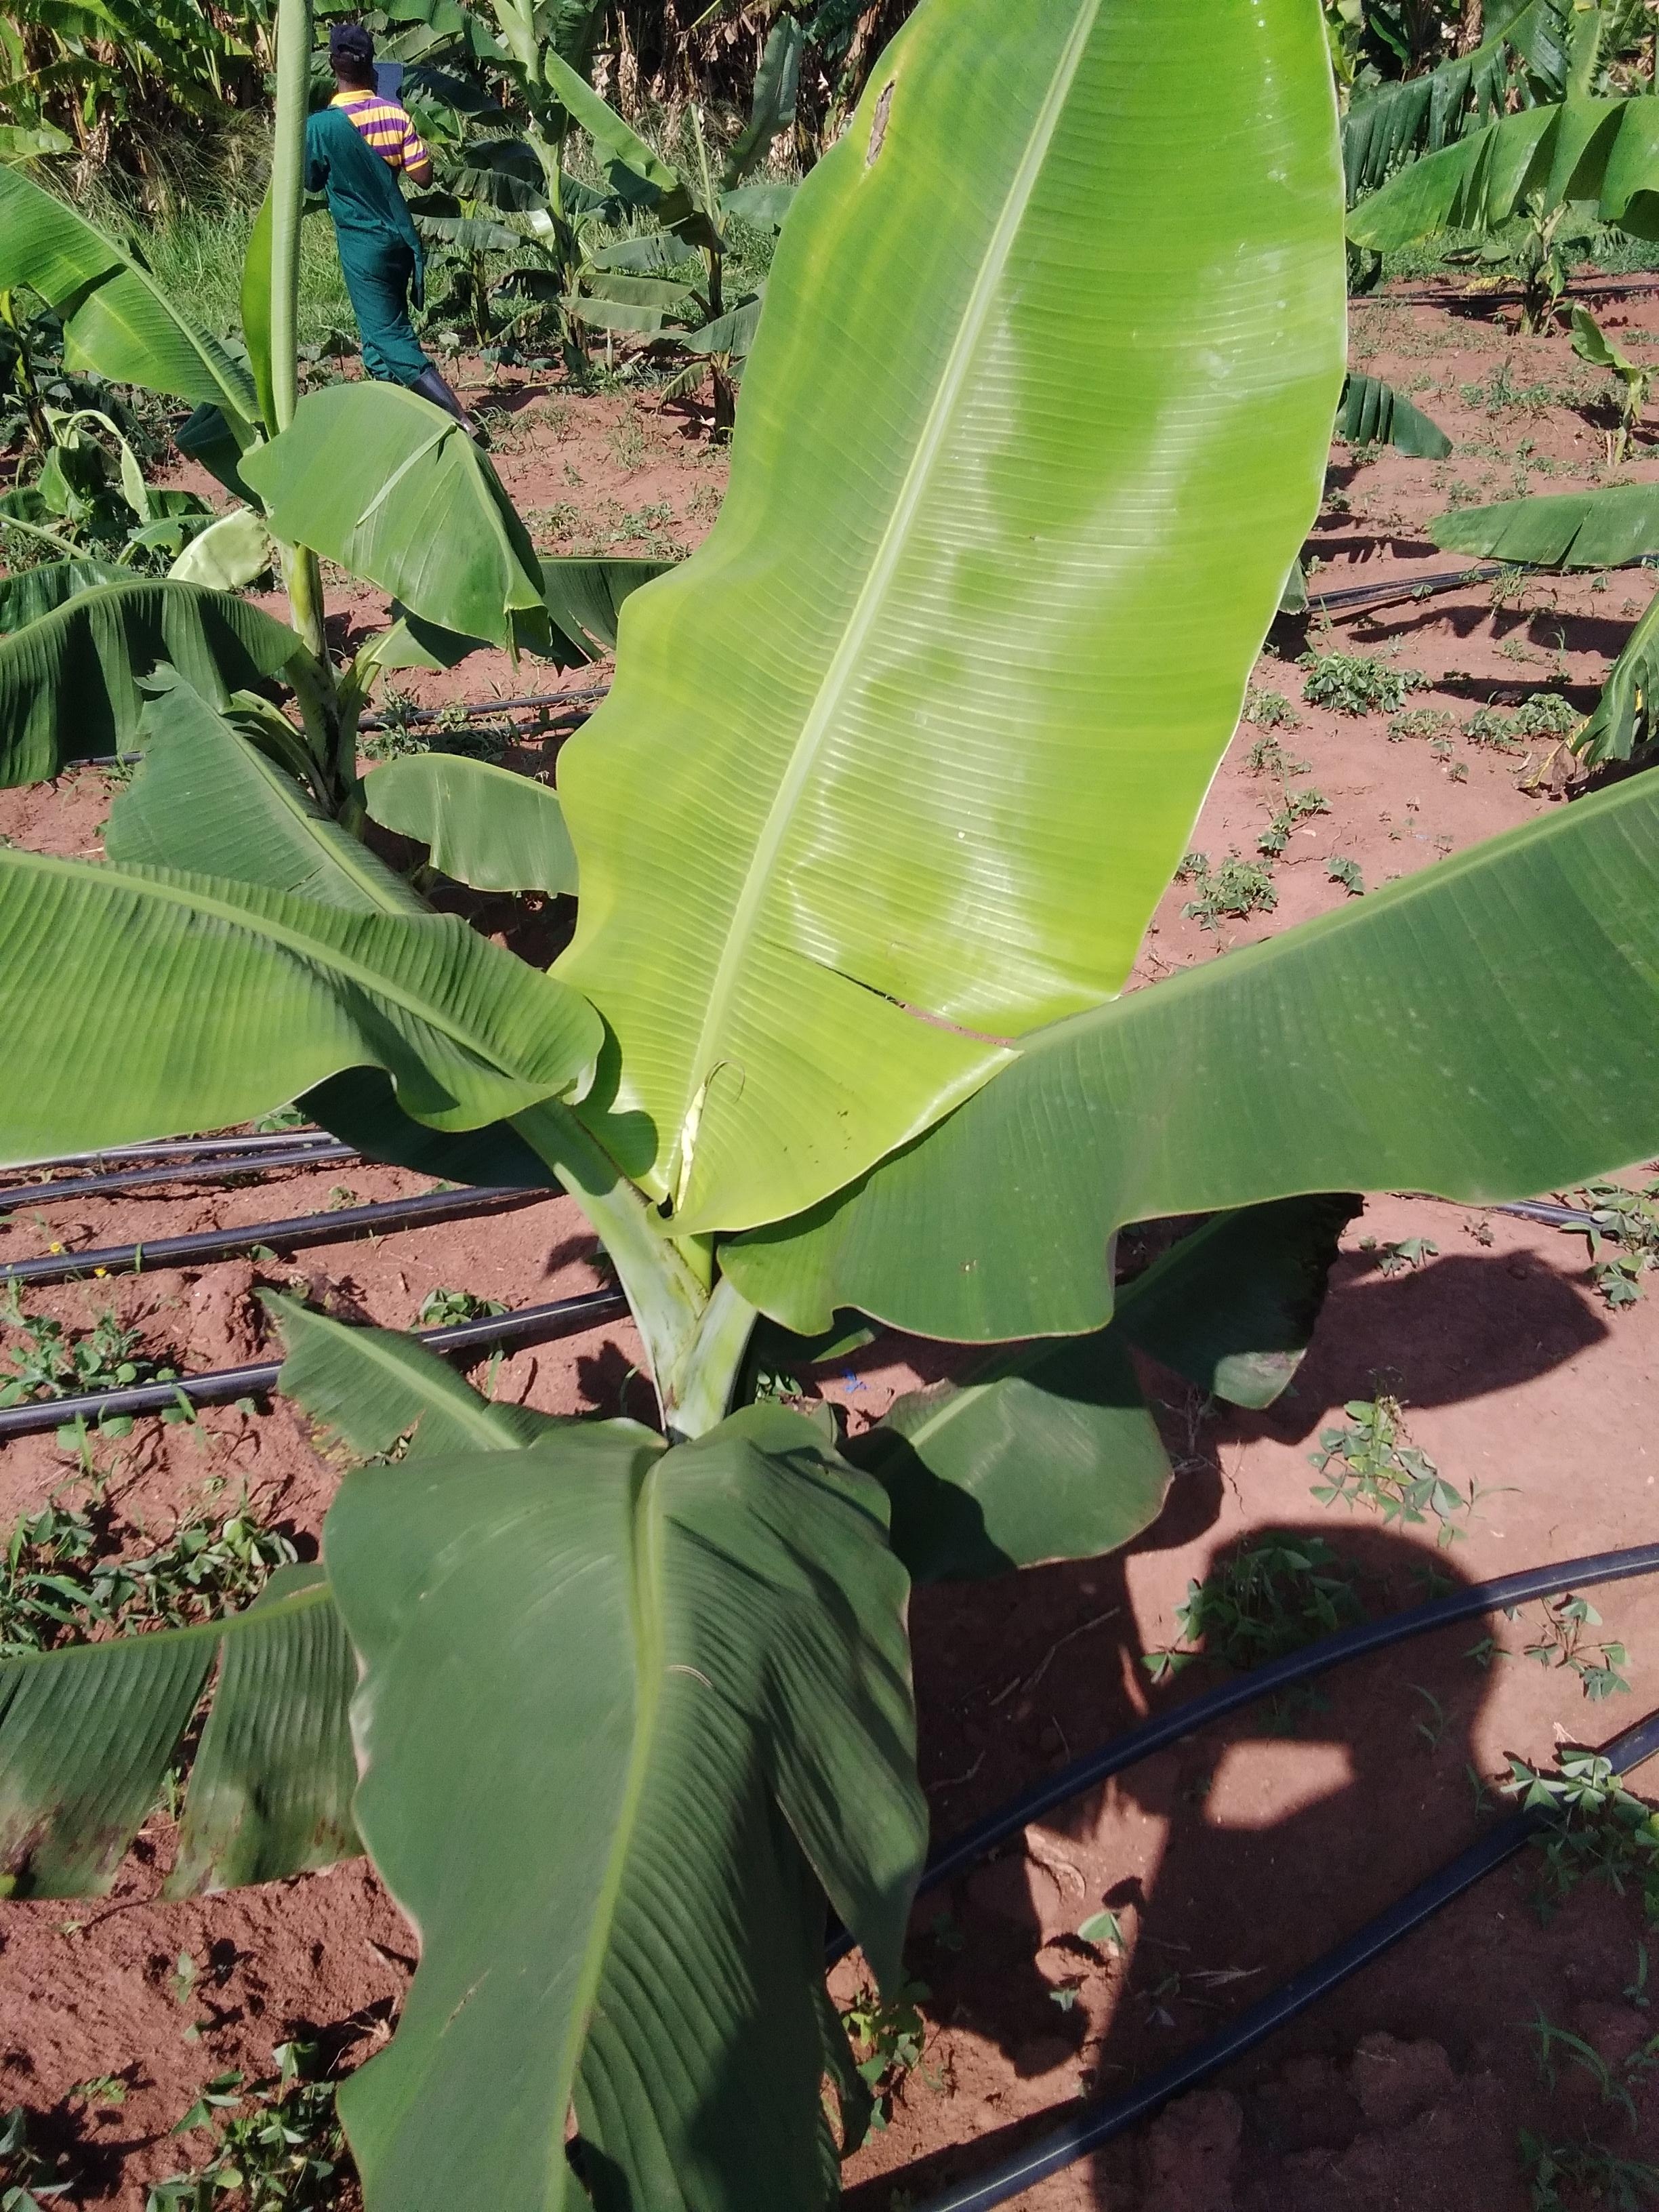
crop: banana
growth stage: vegetative
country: Uganda
